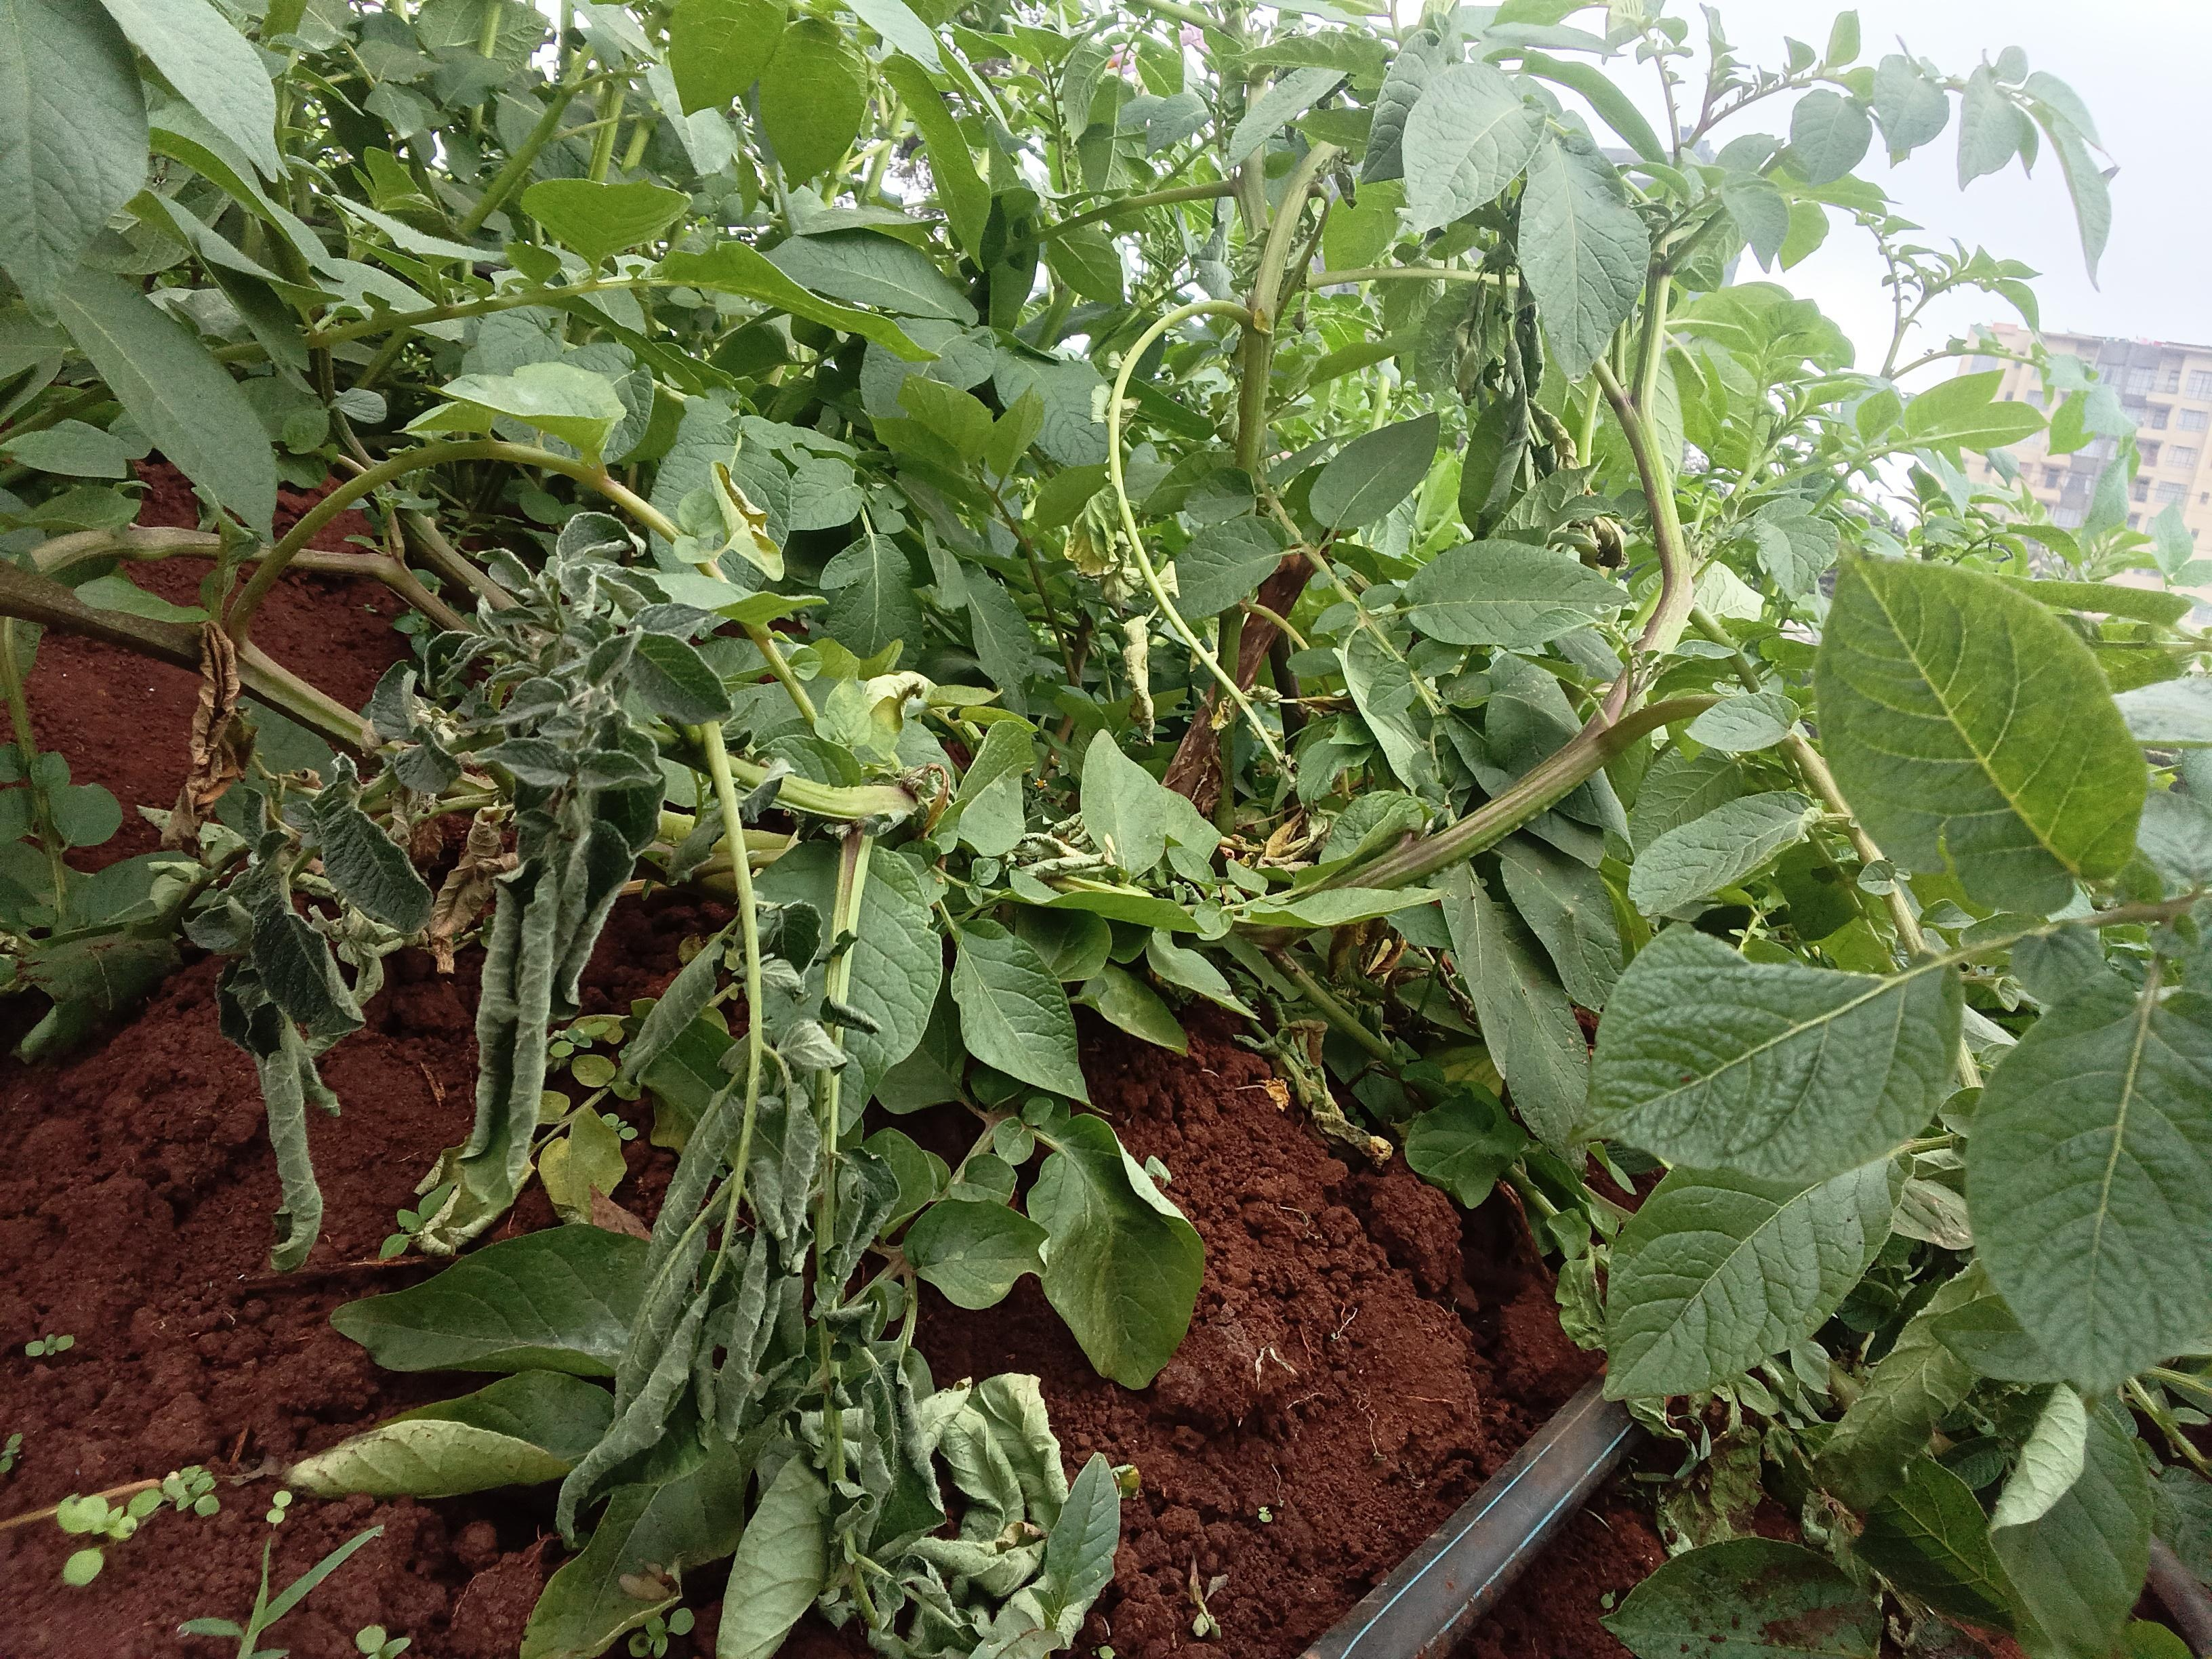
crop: potato
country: Kenya
